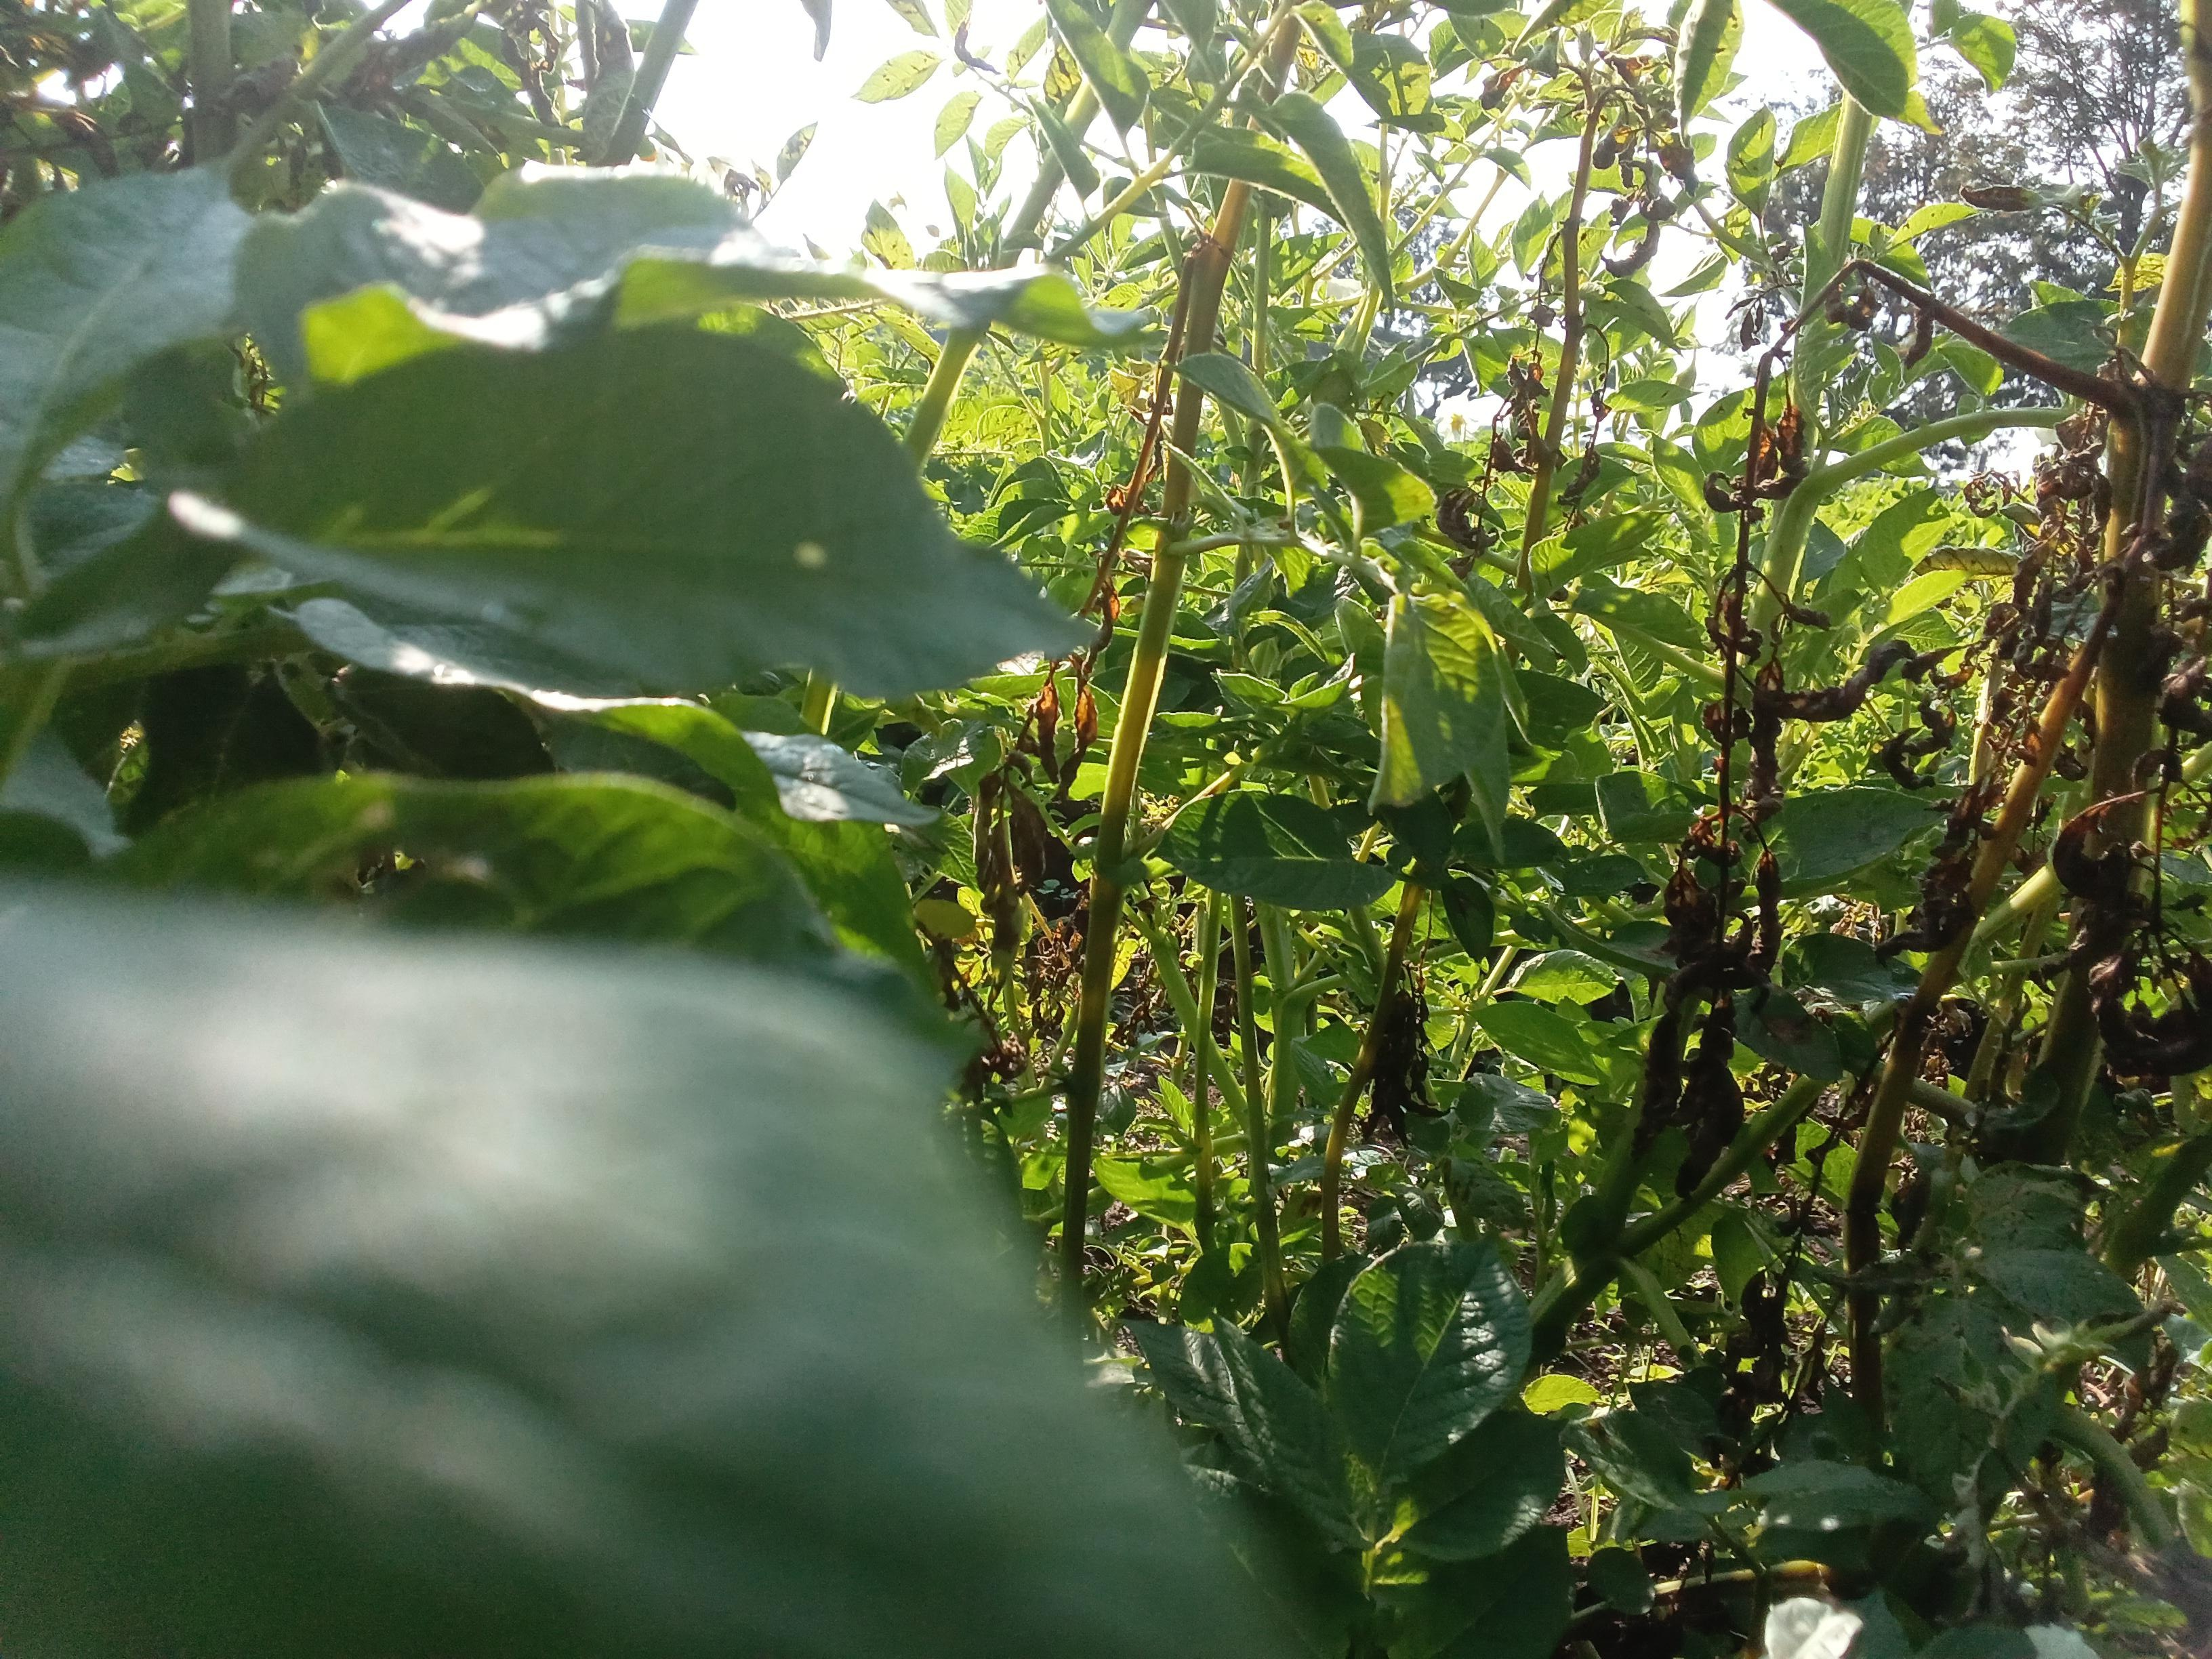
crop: potato
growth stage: flowering
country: Kenya
